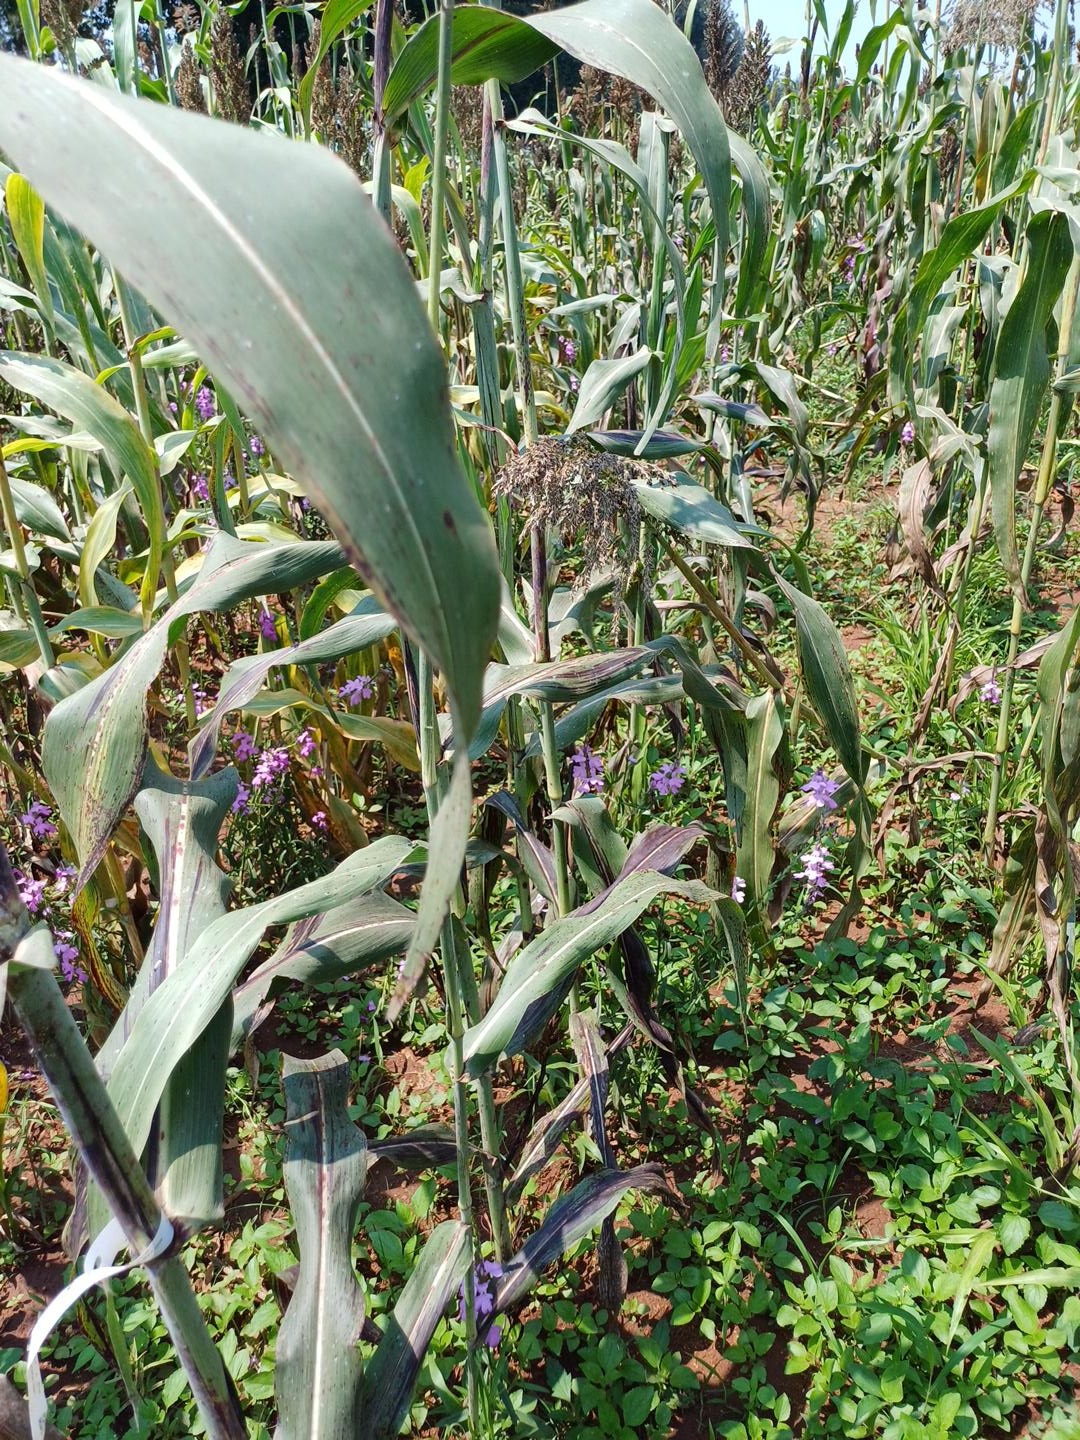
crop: sorghum
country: Kenya
